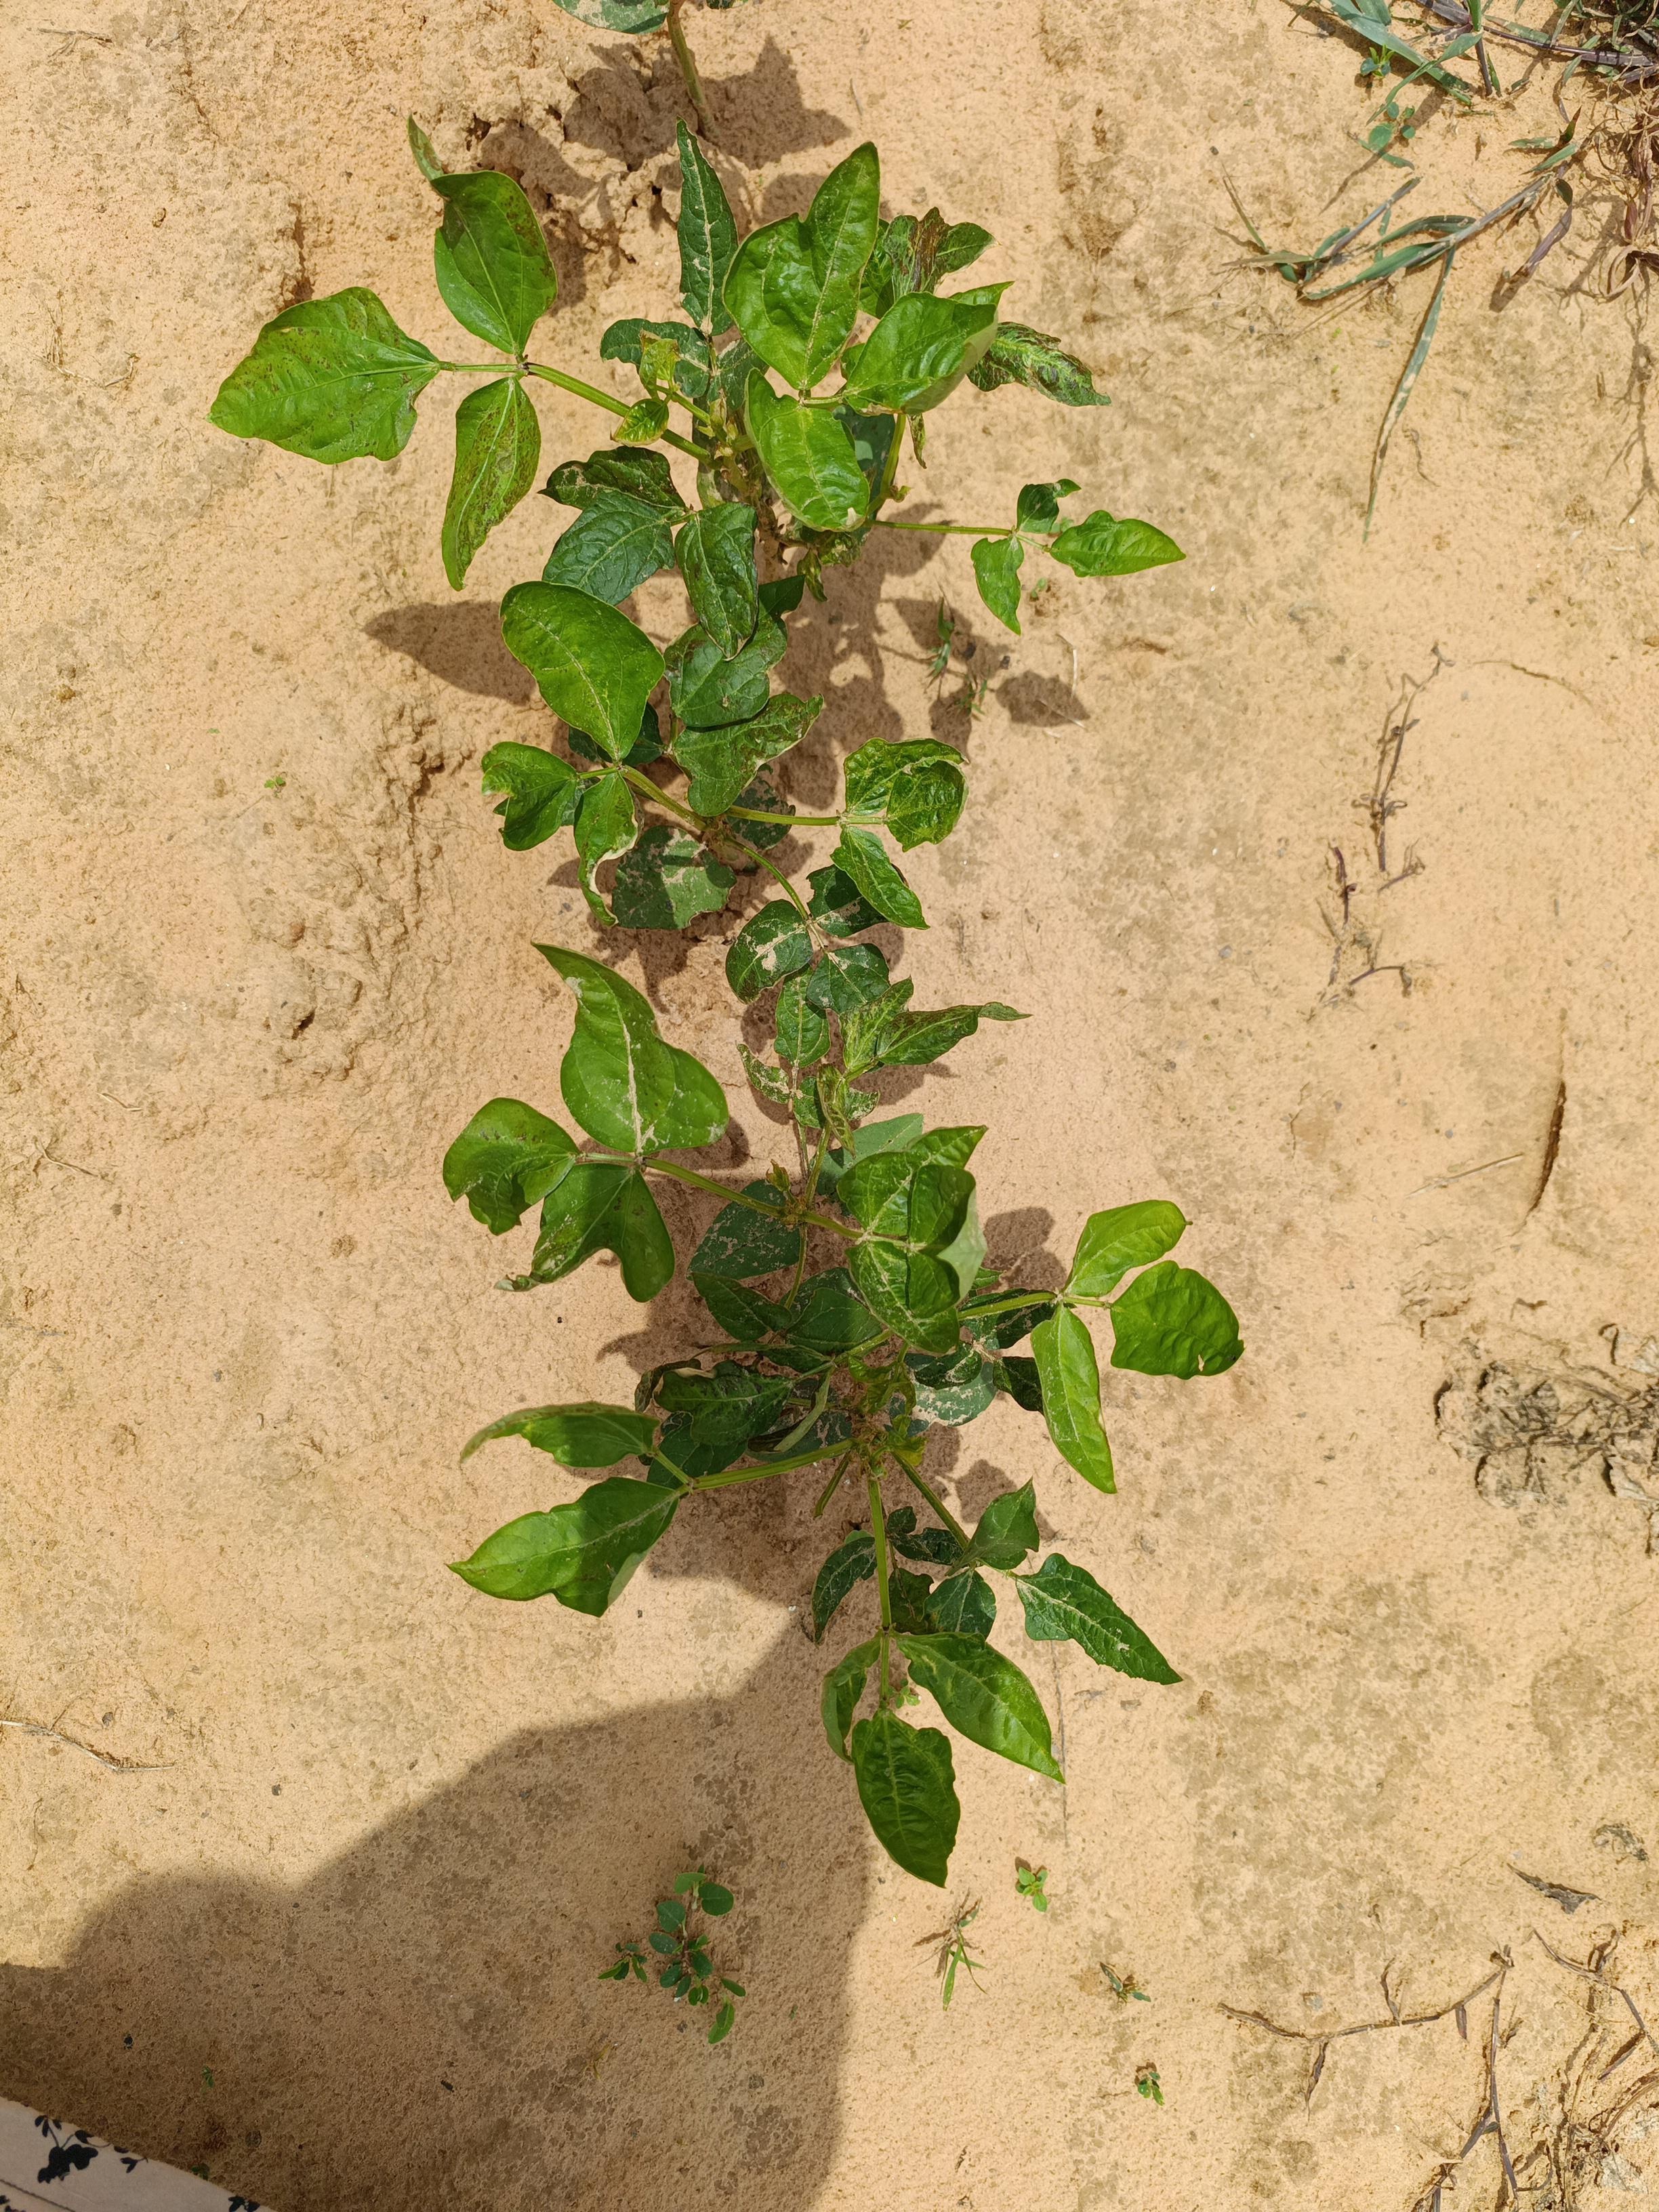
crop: cowpea
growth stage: emergence
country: Nigeria
